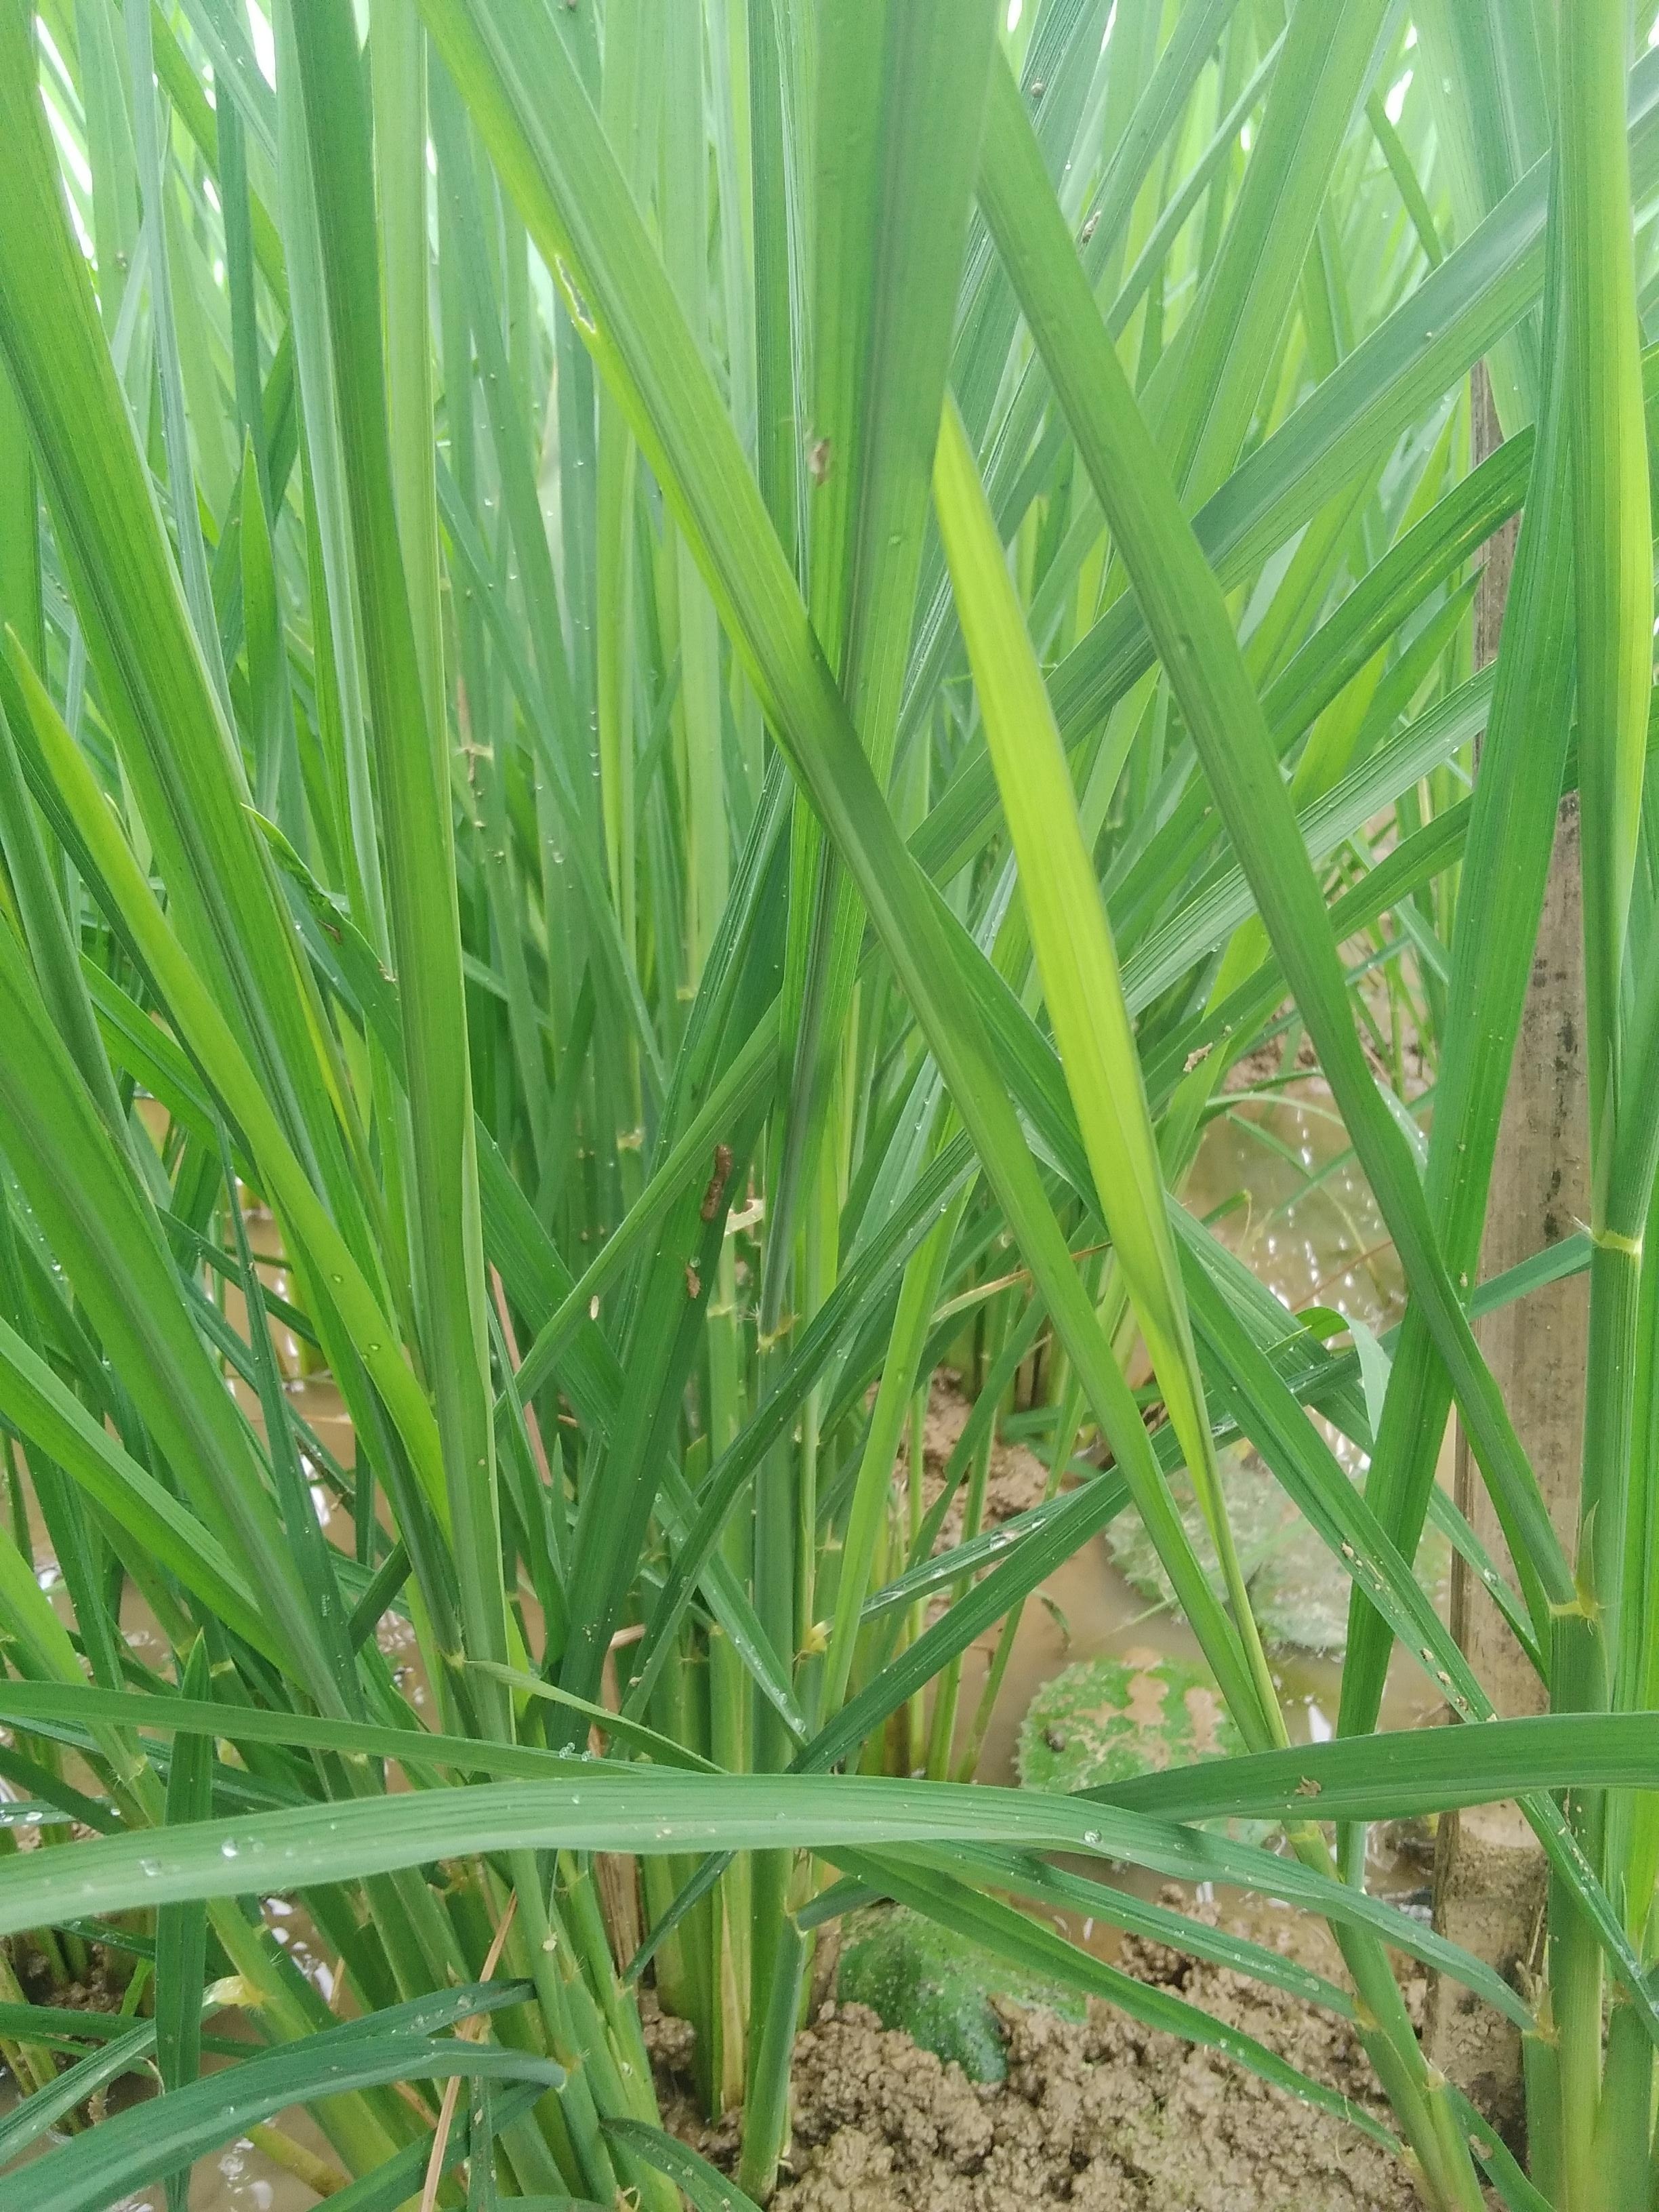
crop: rice
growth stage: vegetative
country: Nigeria
